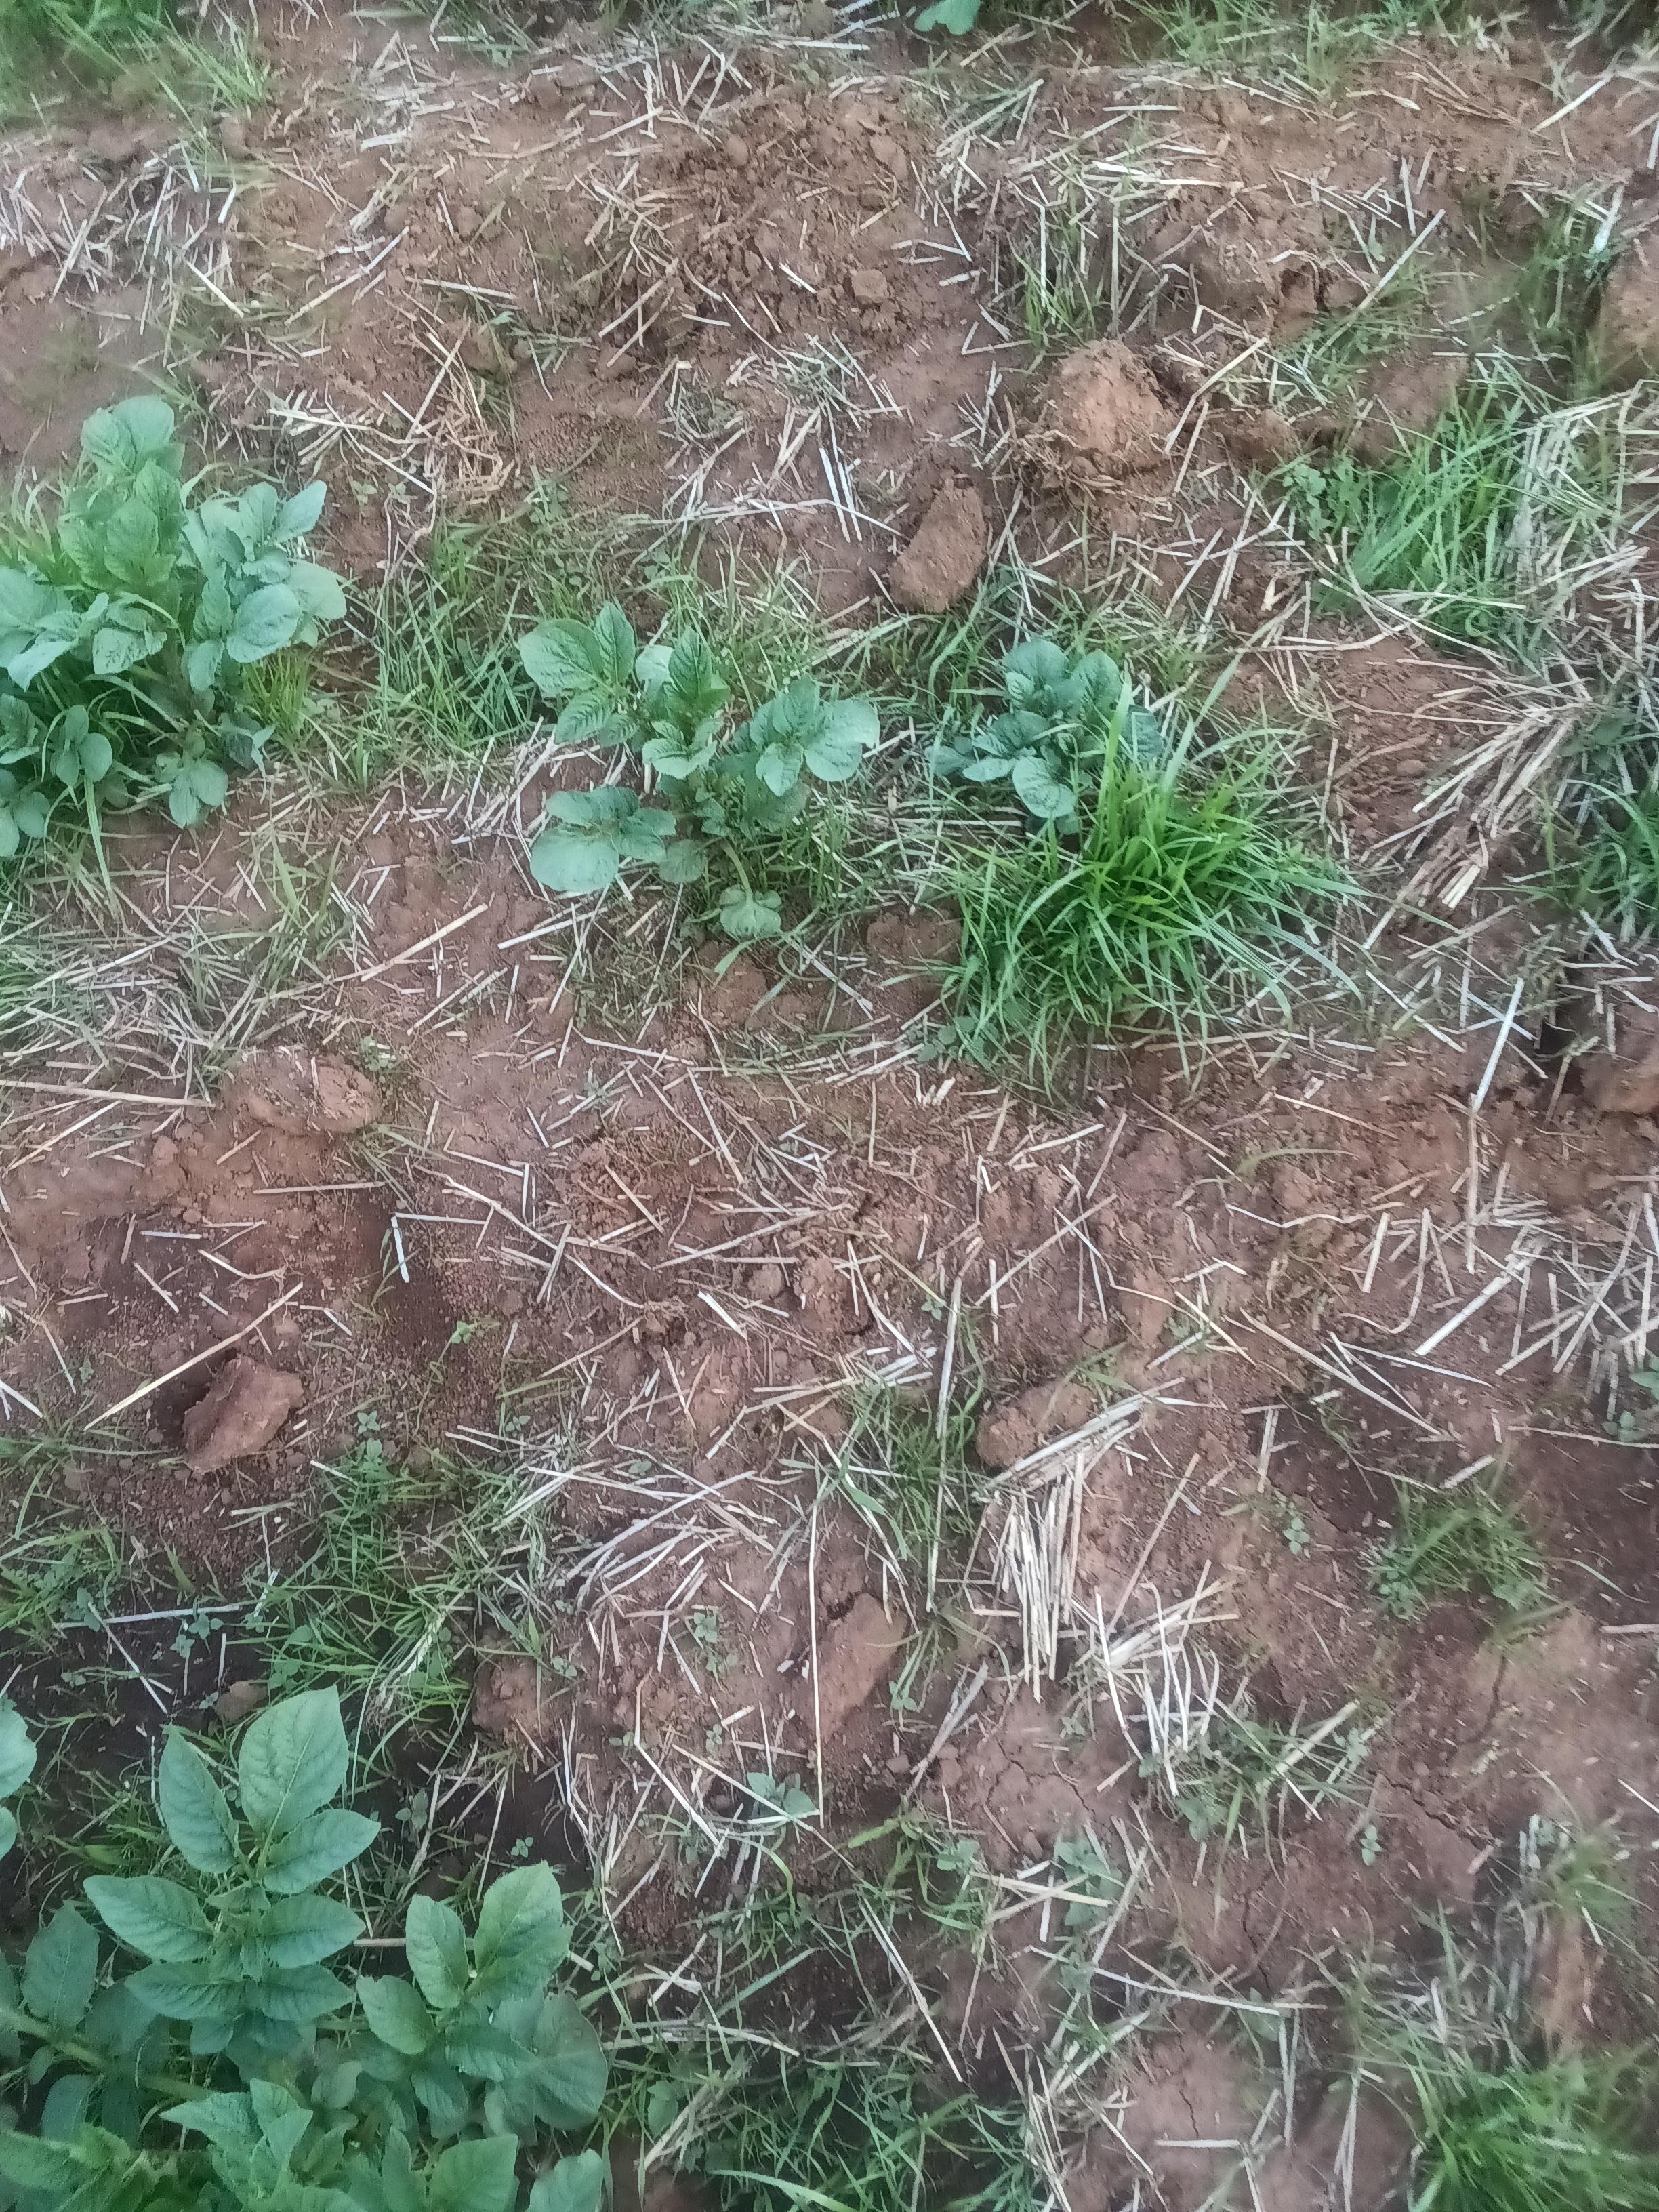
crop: potato
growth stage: emergence
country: Kenya
